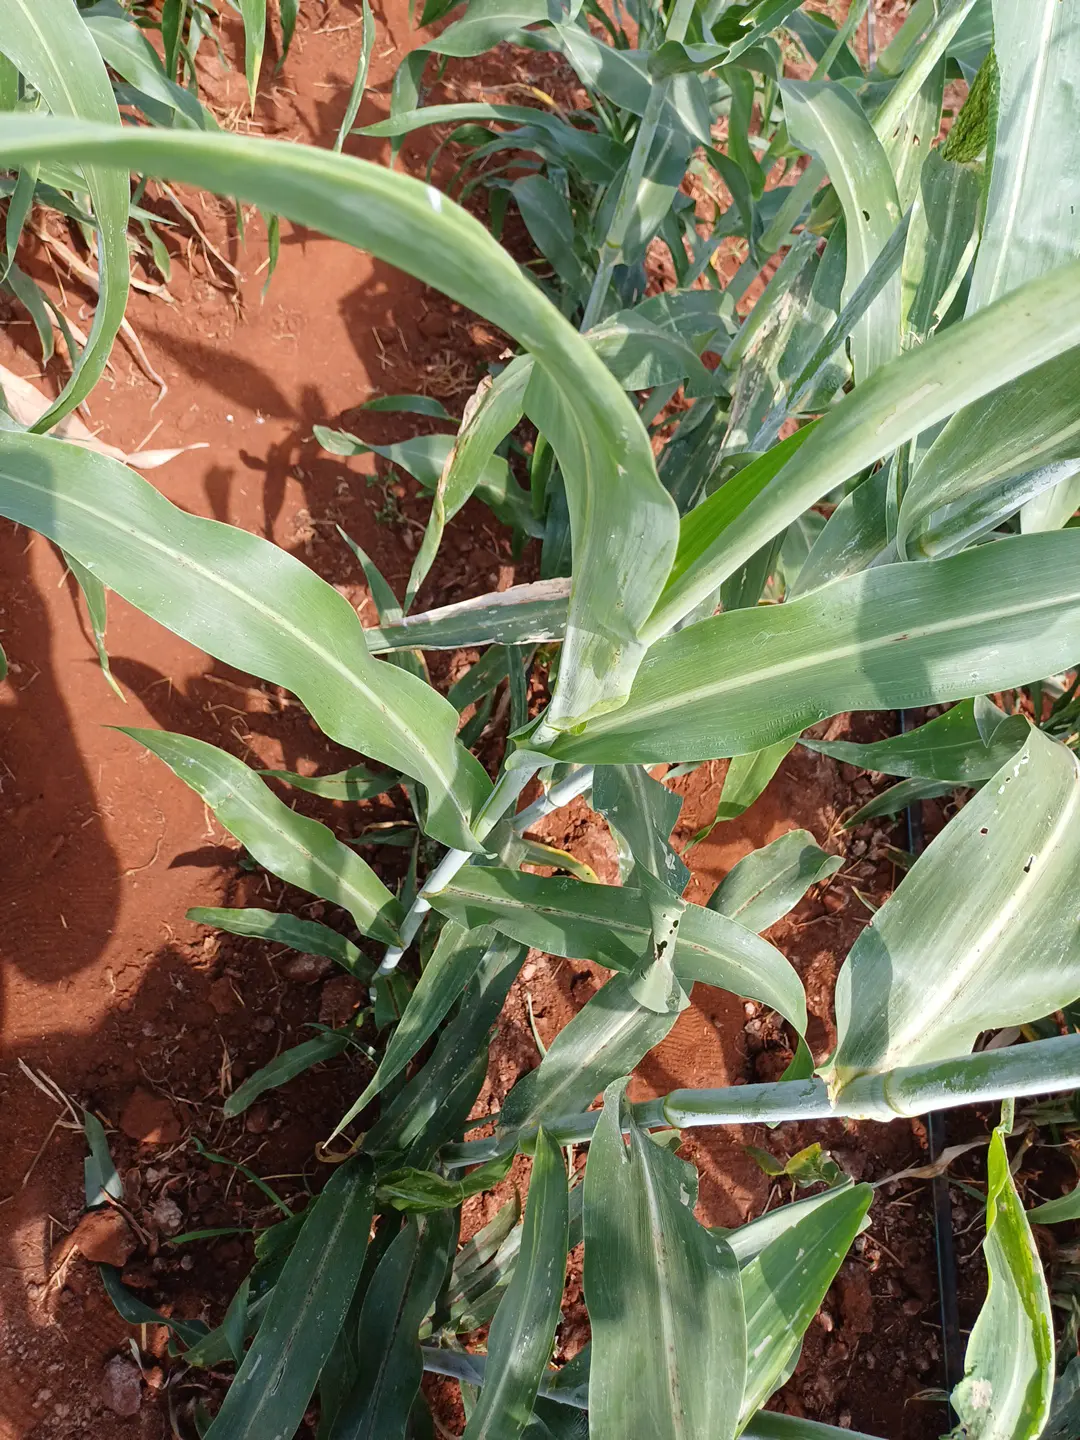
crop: sorghum
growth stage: flowering
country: Kenya
